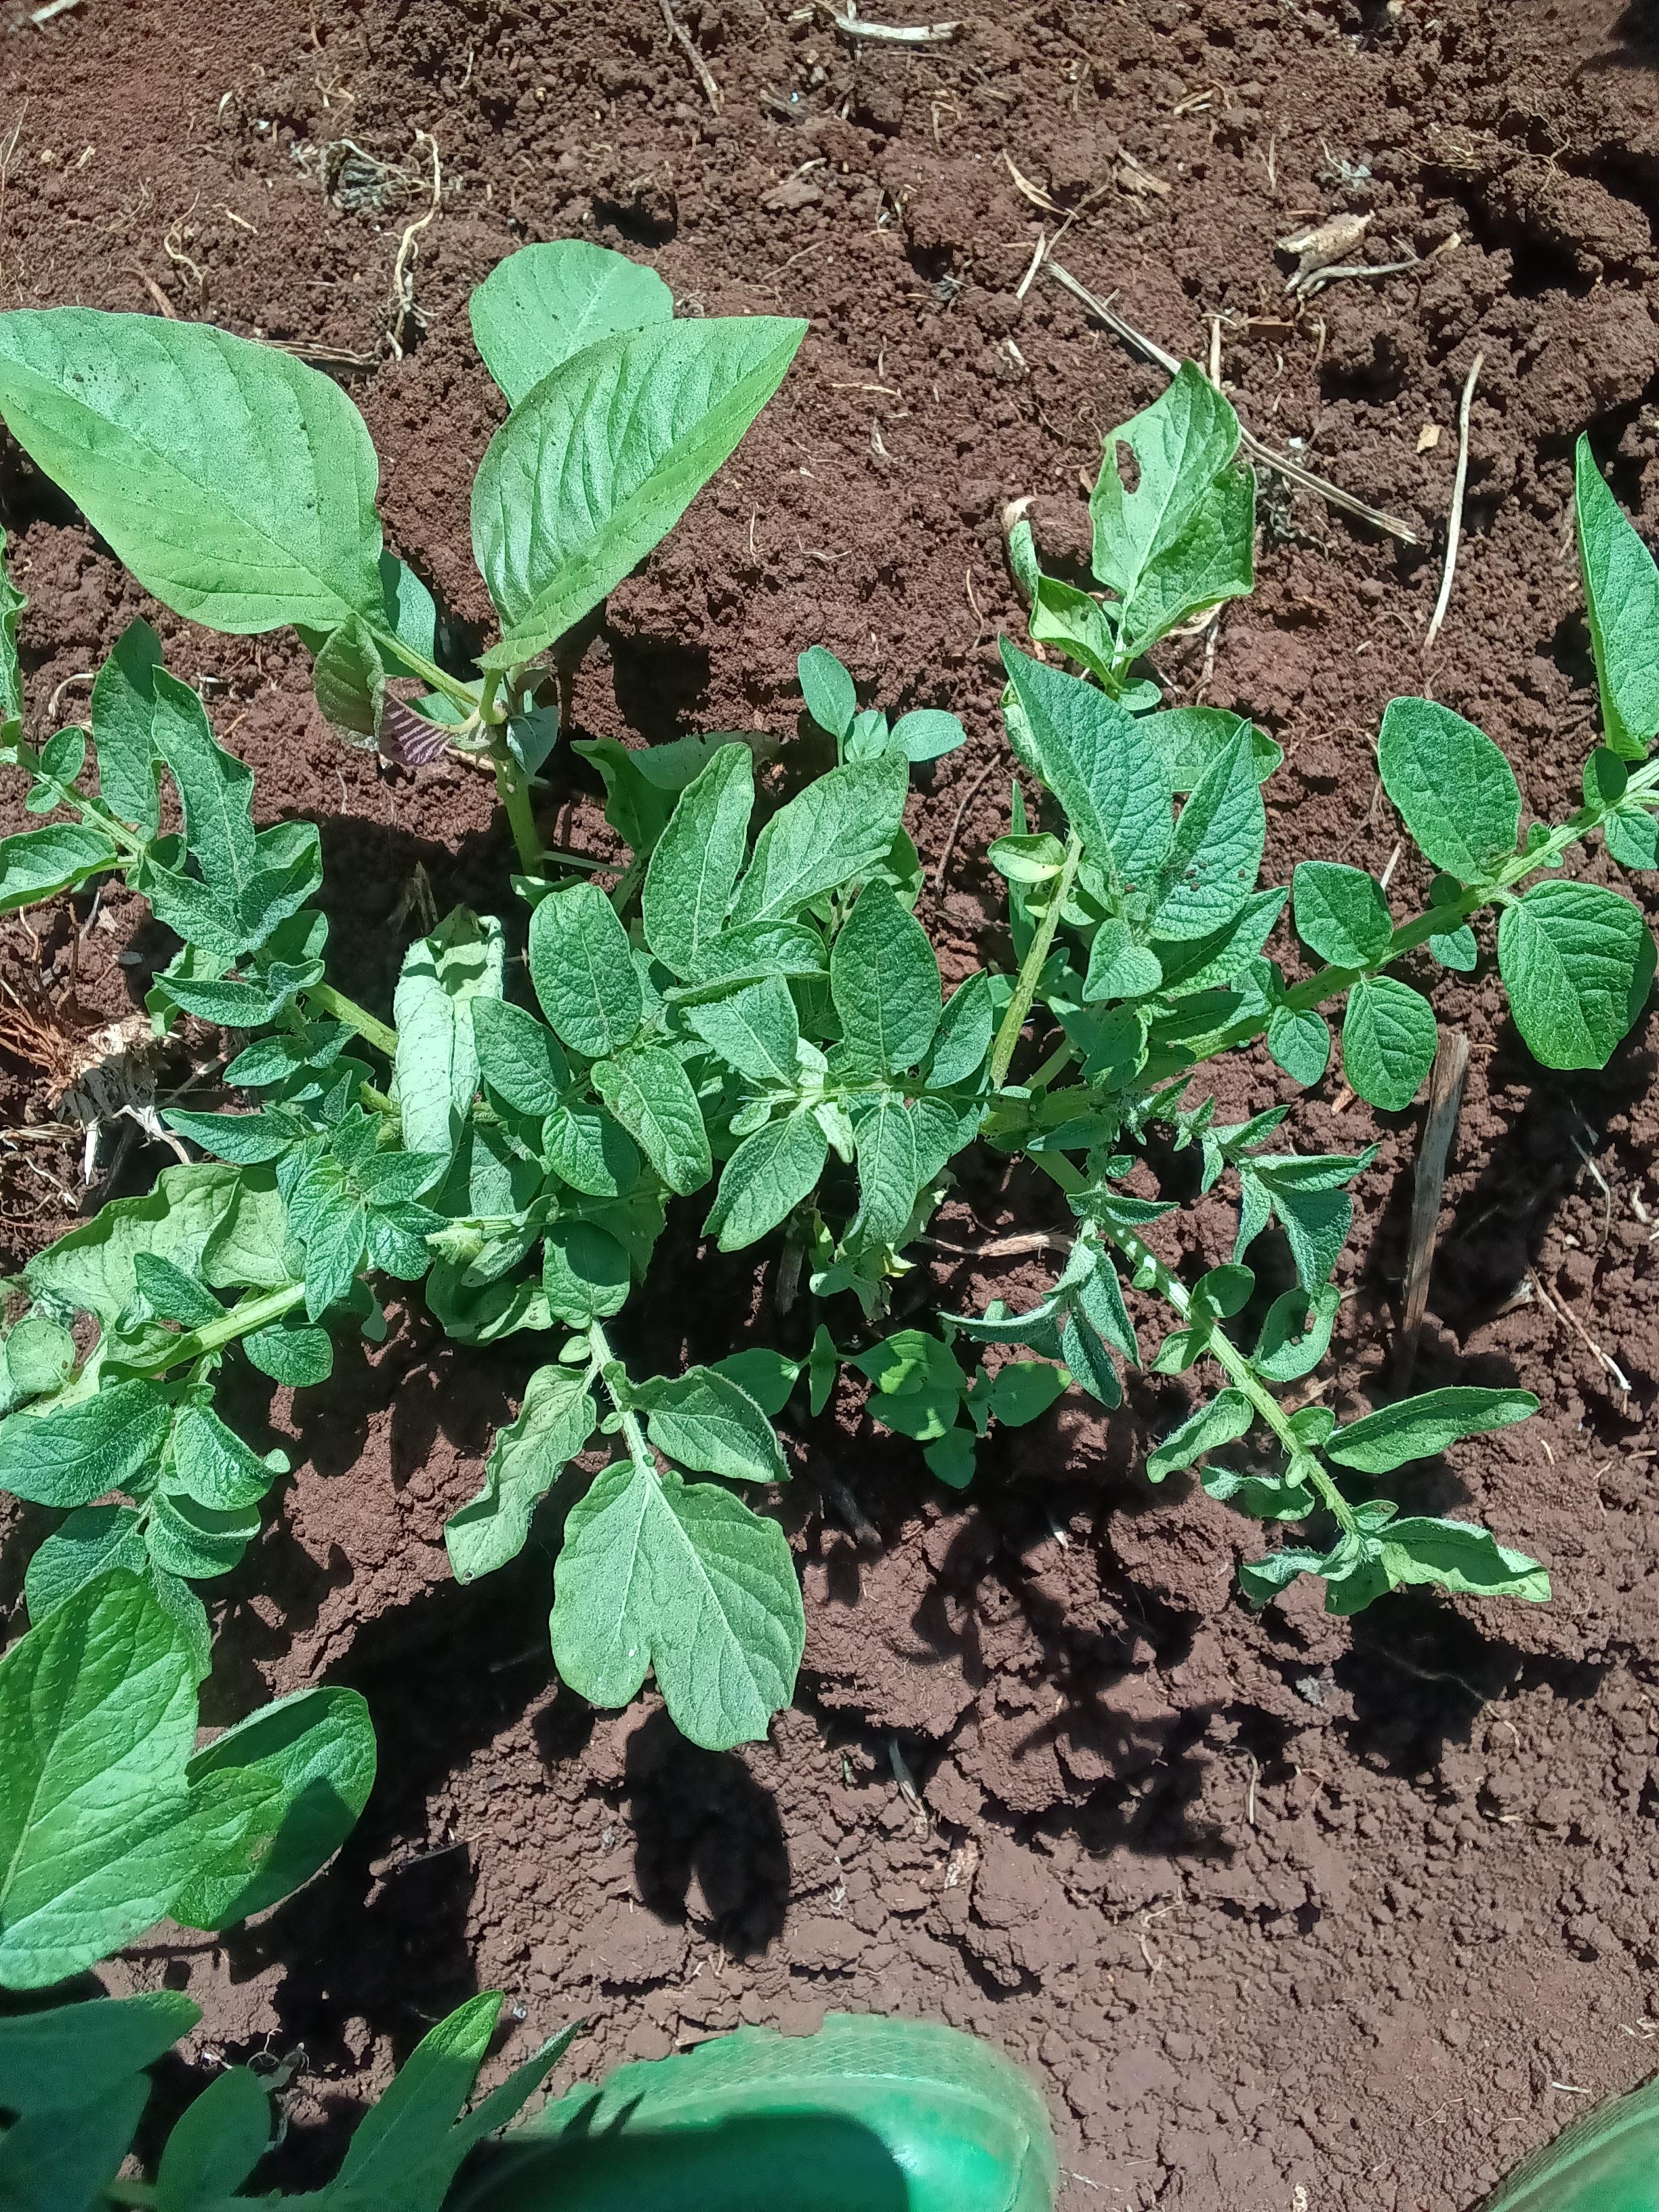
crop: potato
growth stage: vegetative
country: Kenya
